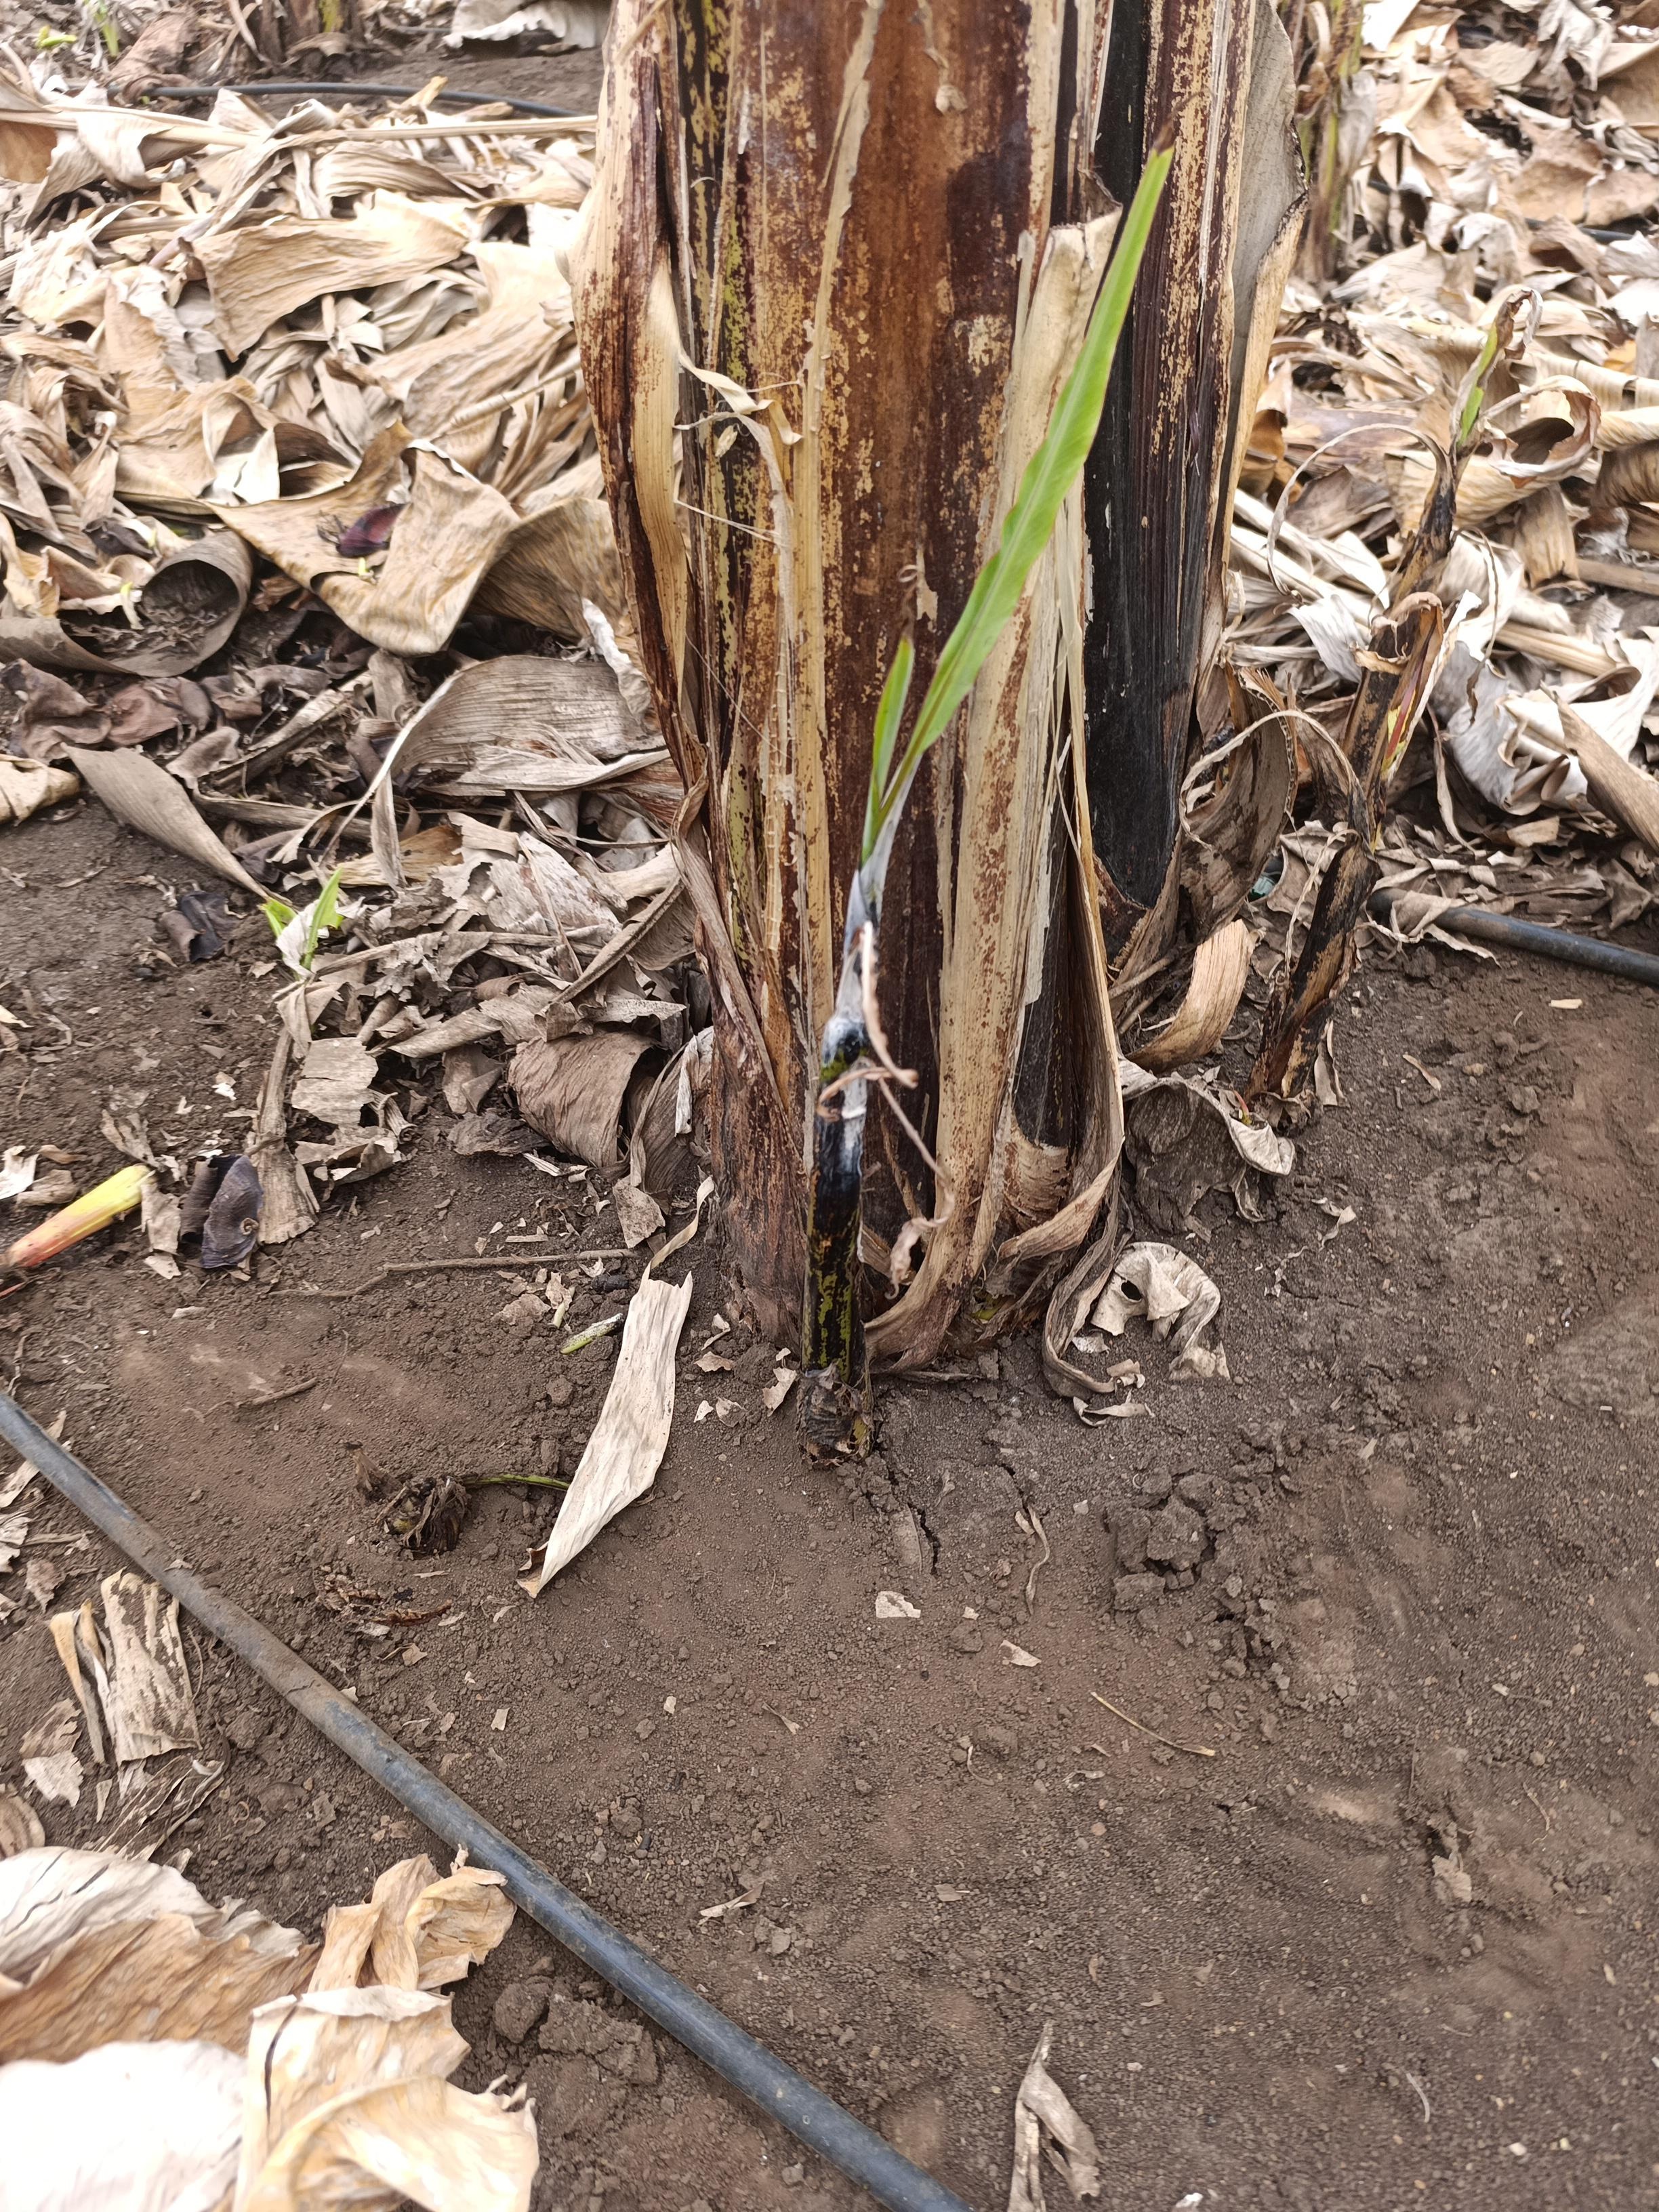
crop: banana
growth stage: emergence sucker
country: Tanzania
